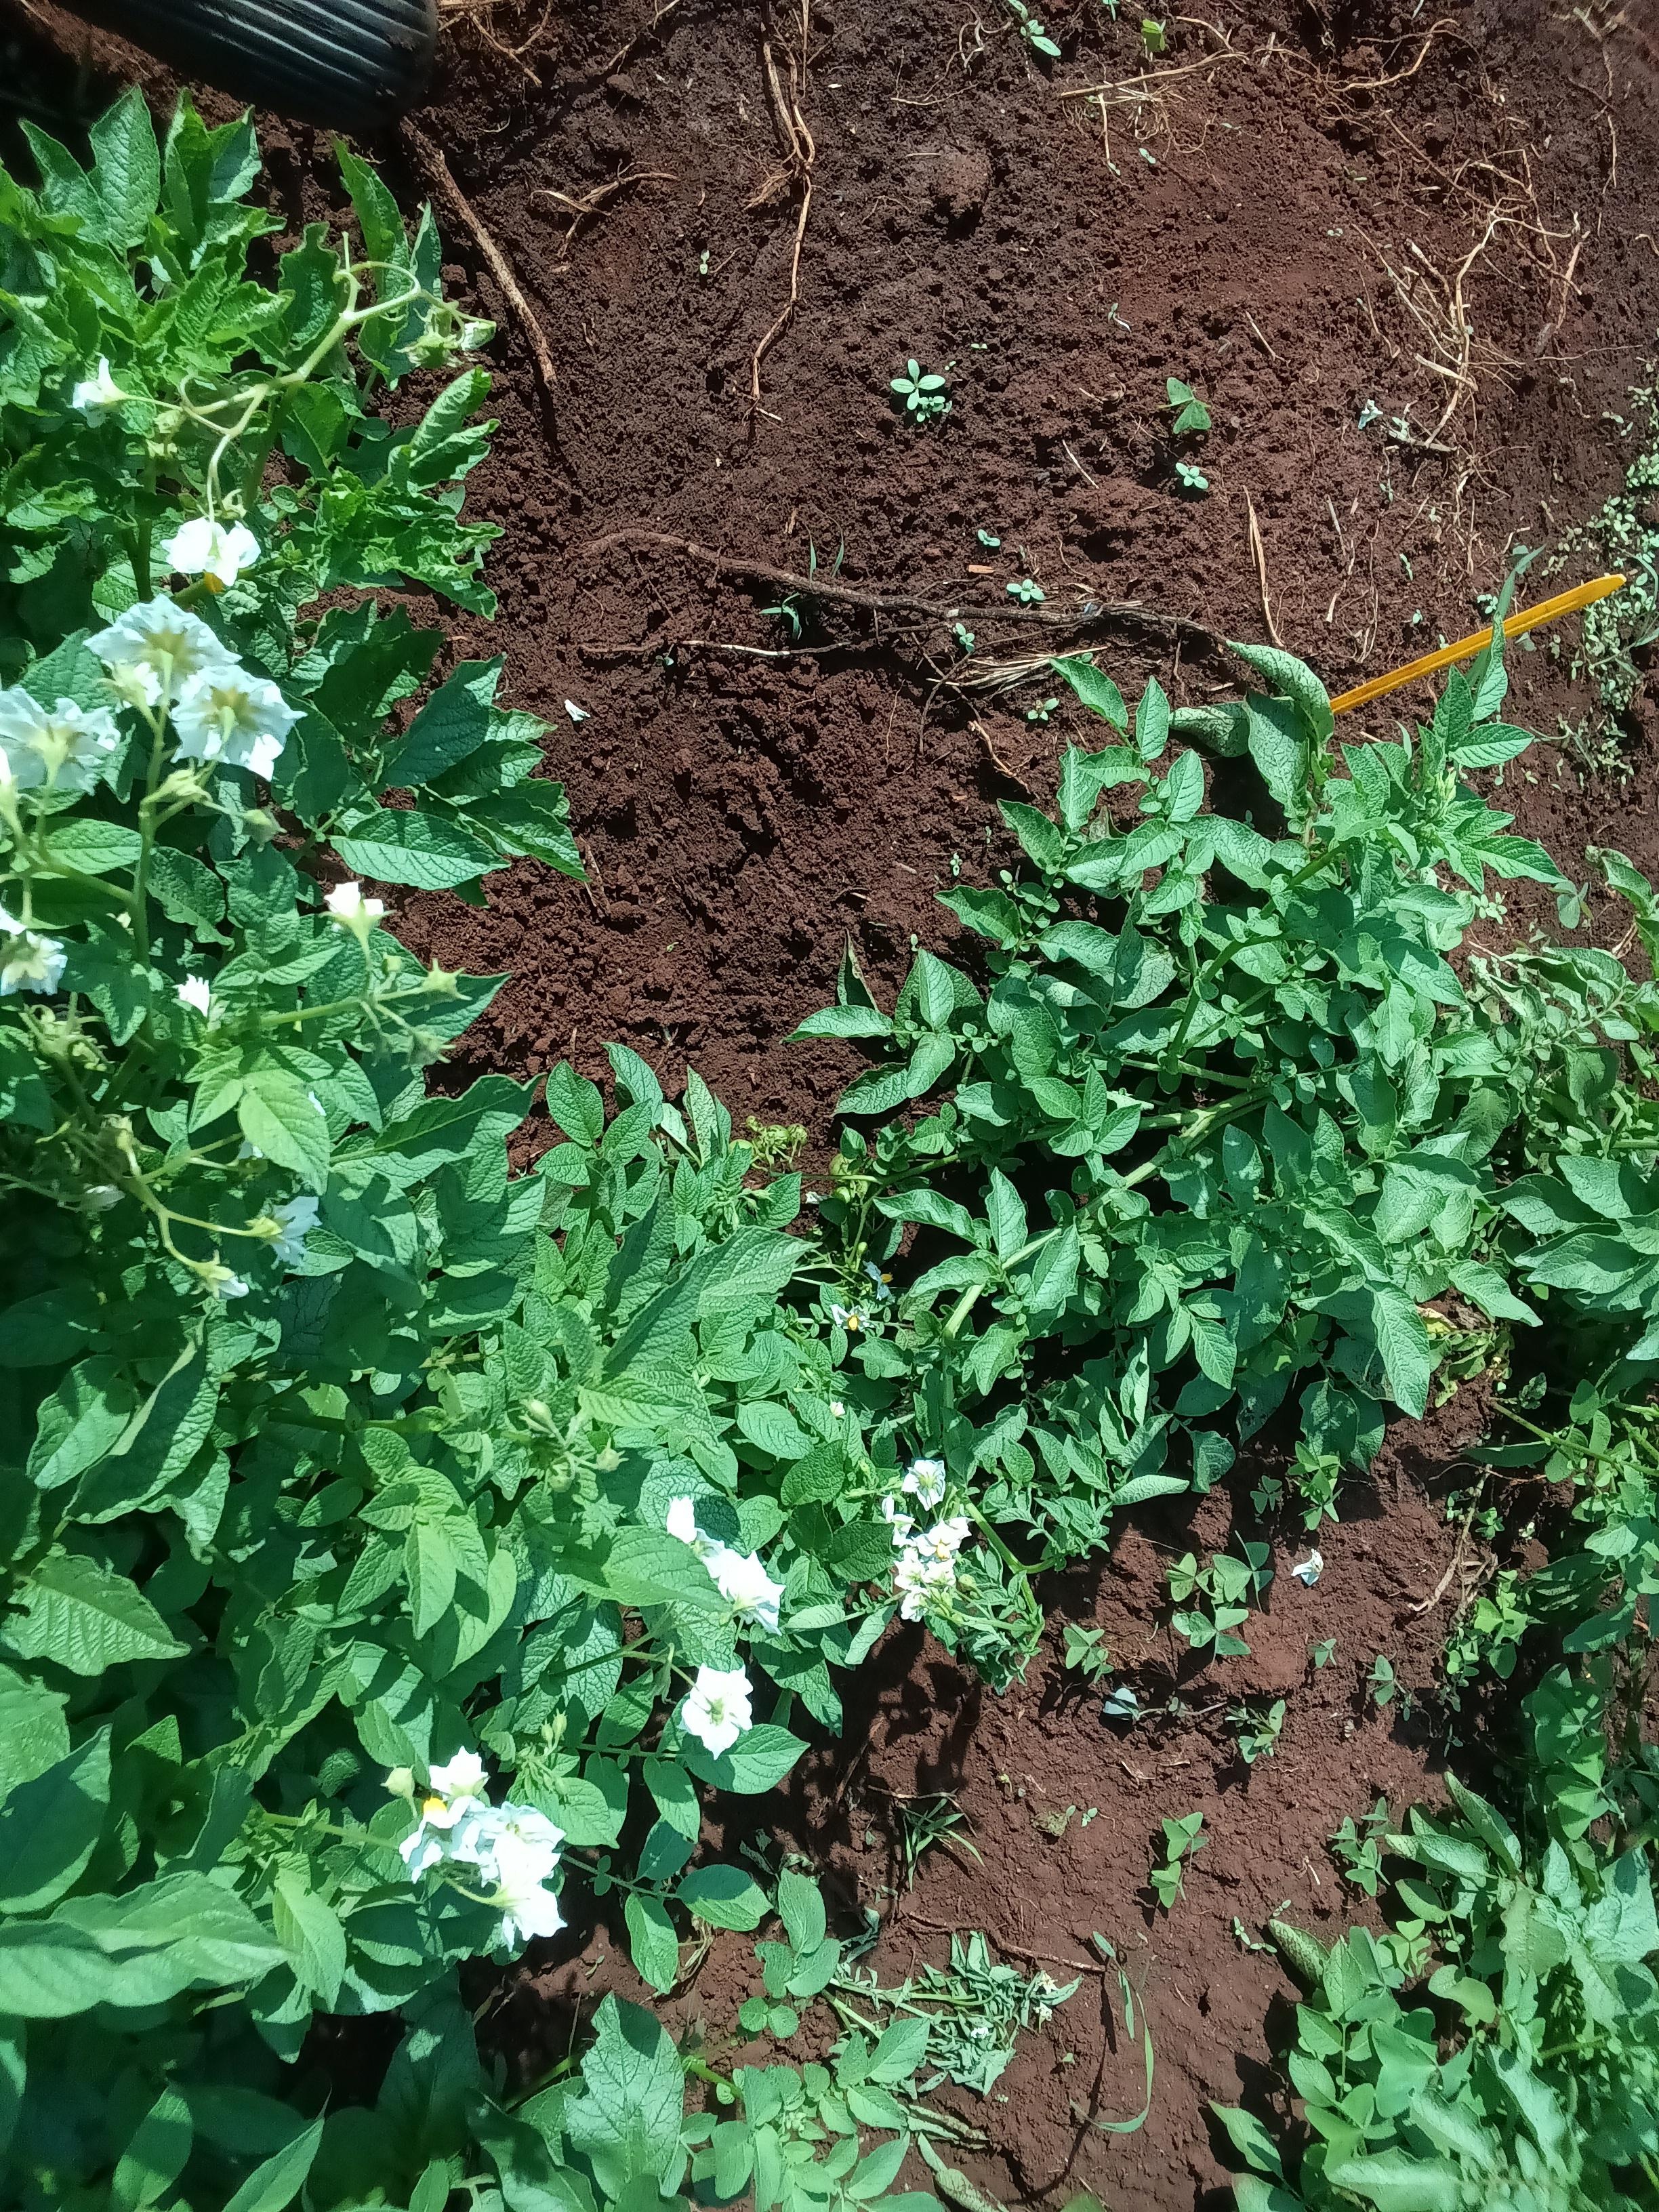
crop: potato
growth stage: flowering
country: Kenya
